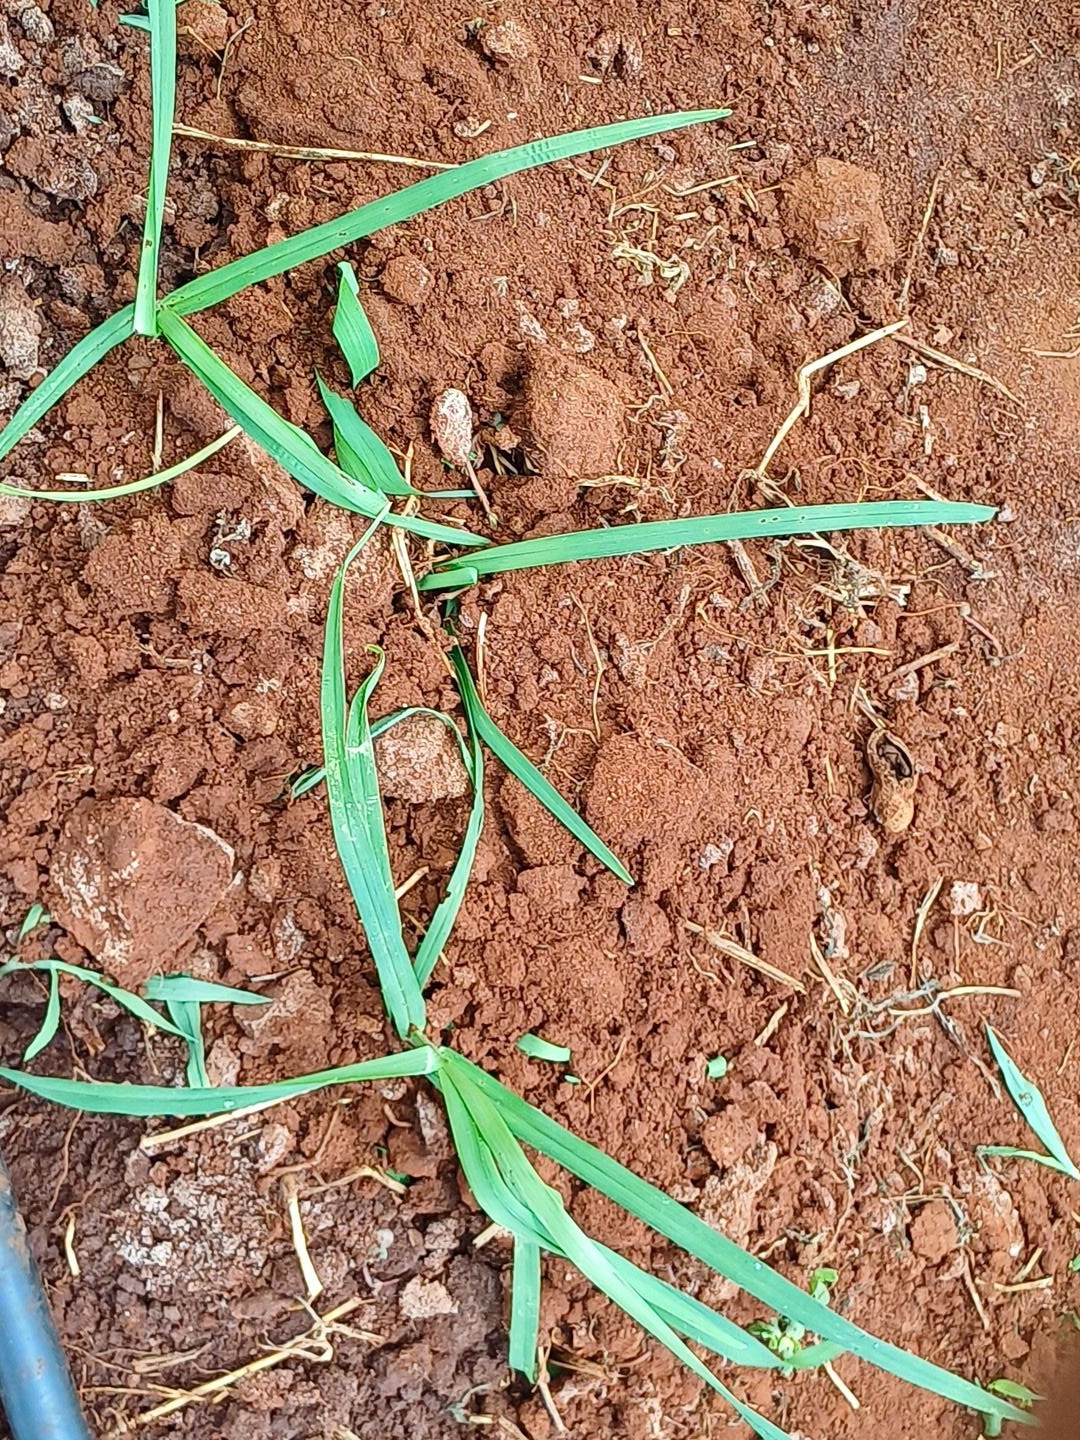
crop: finger millet
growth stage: vegetative
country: Kenya
